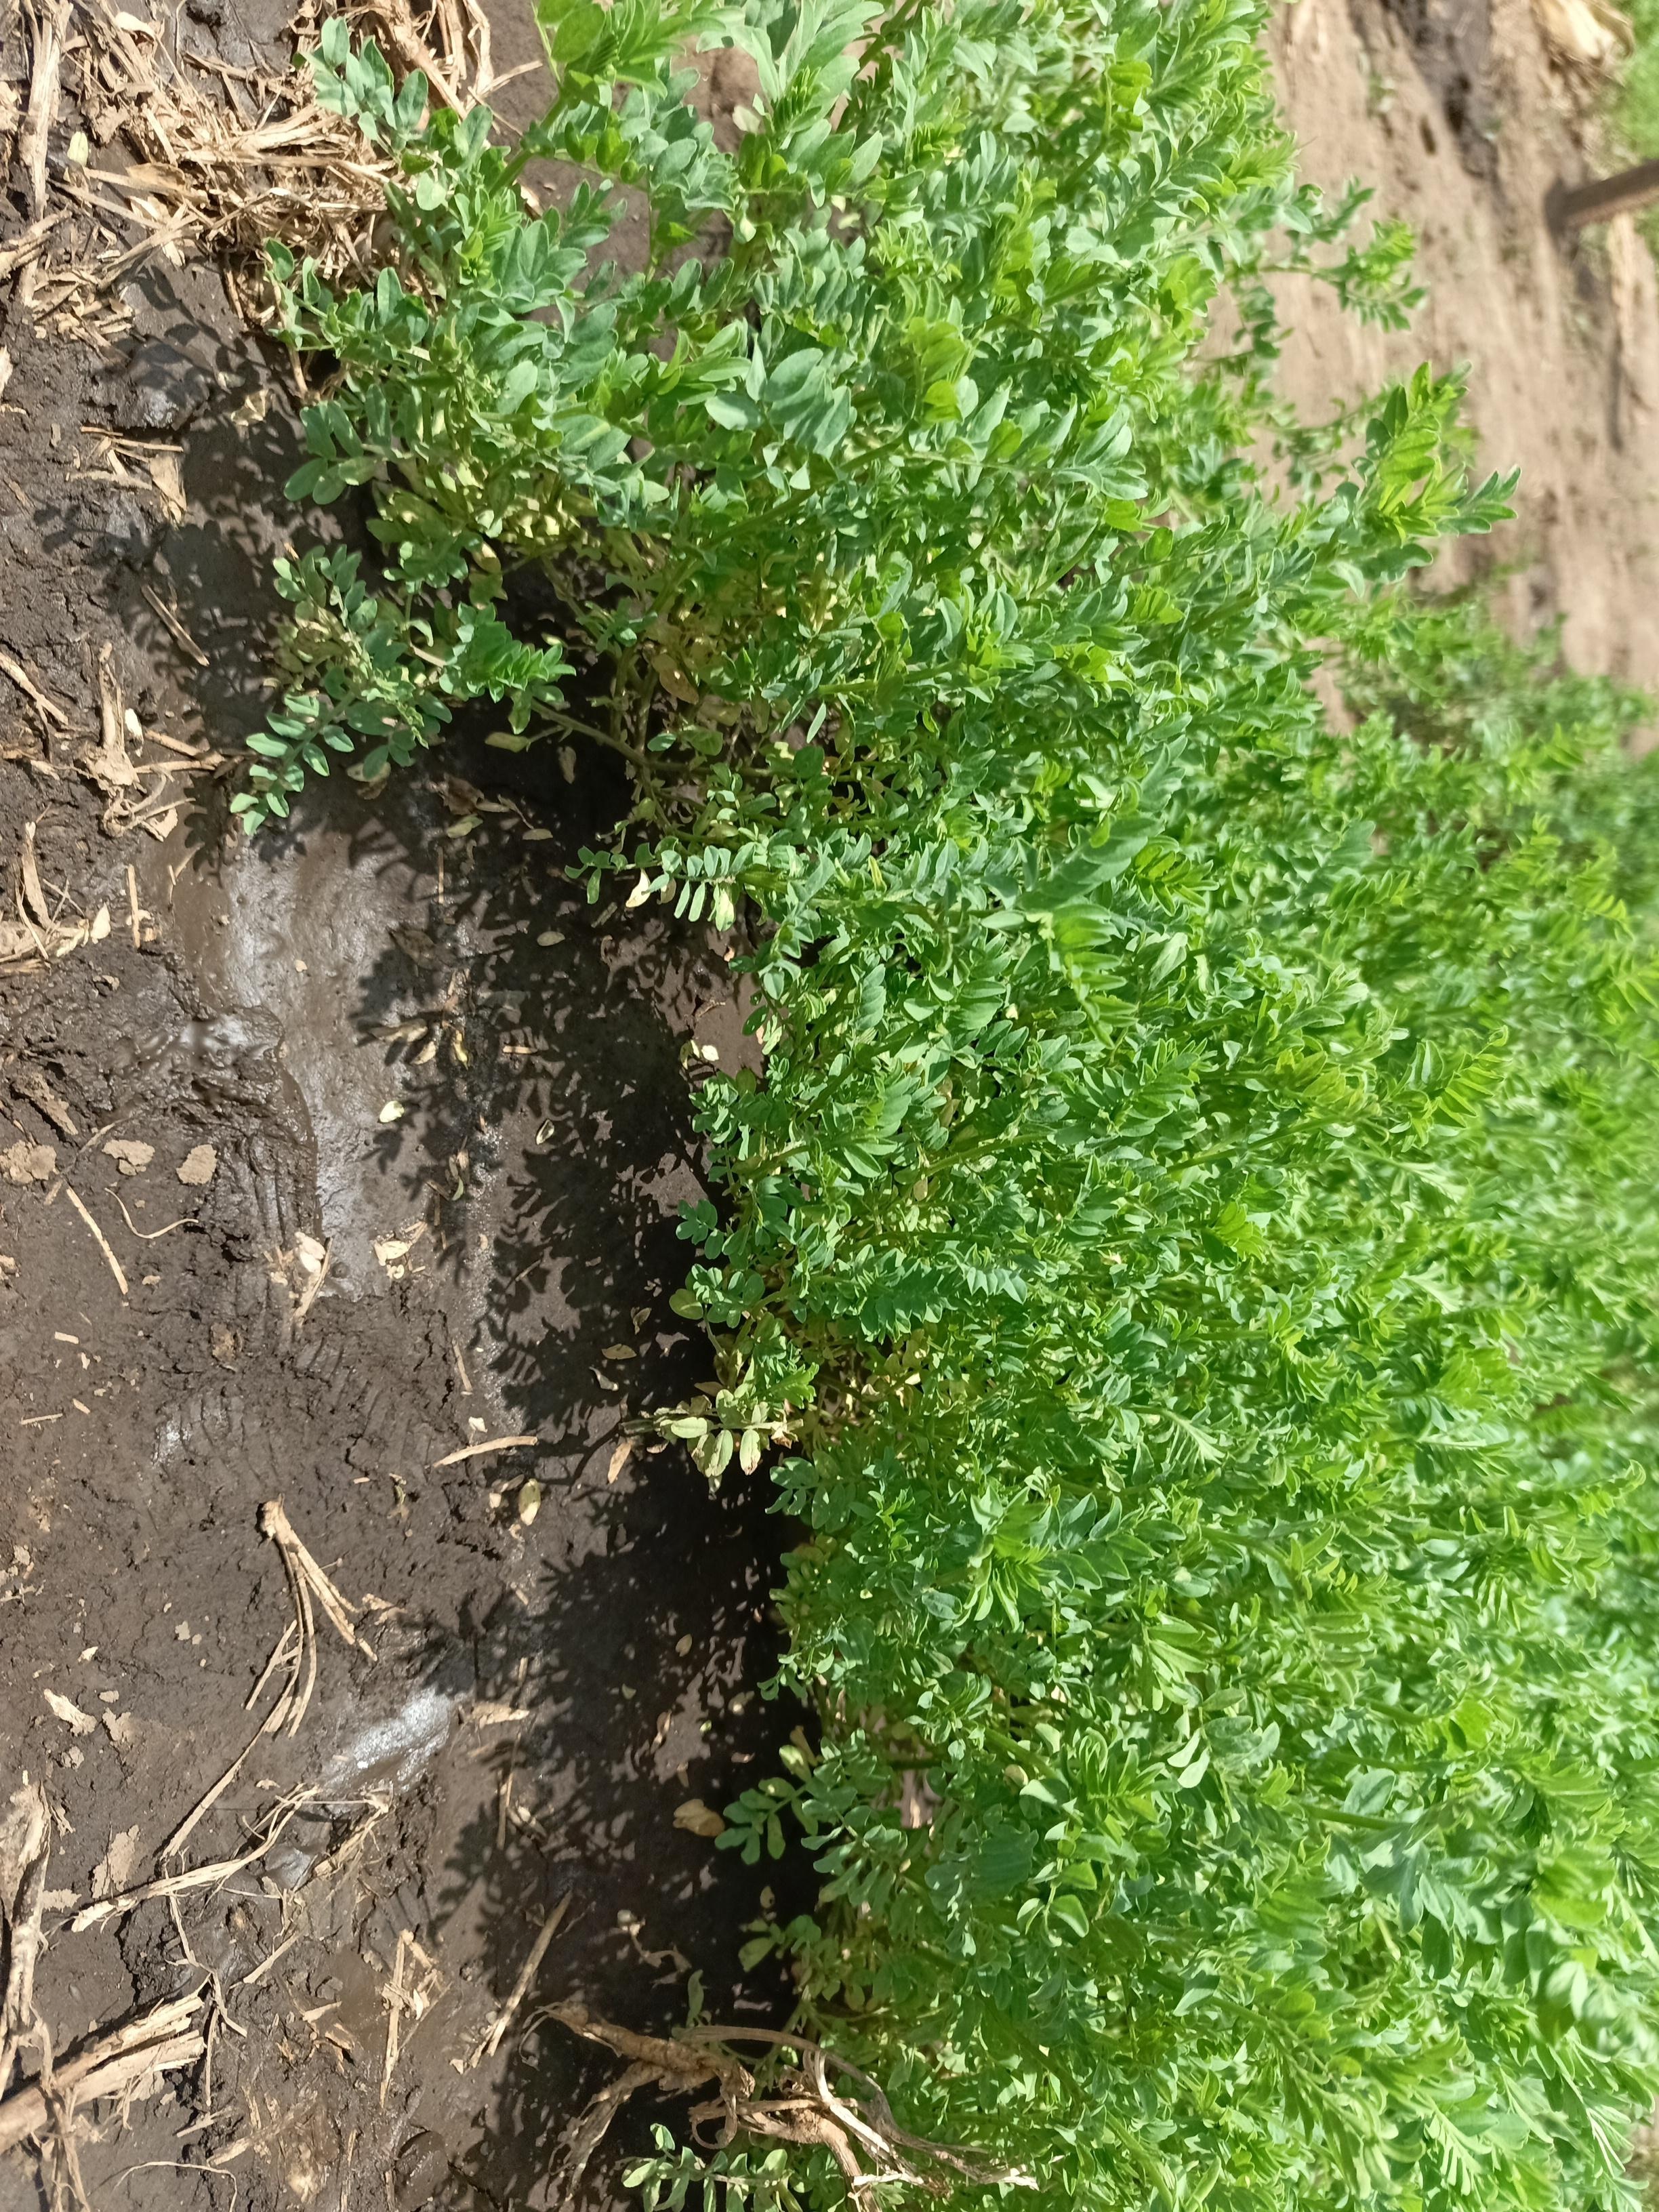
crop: lentil
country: Tanzania
